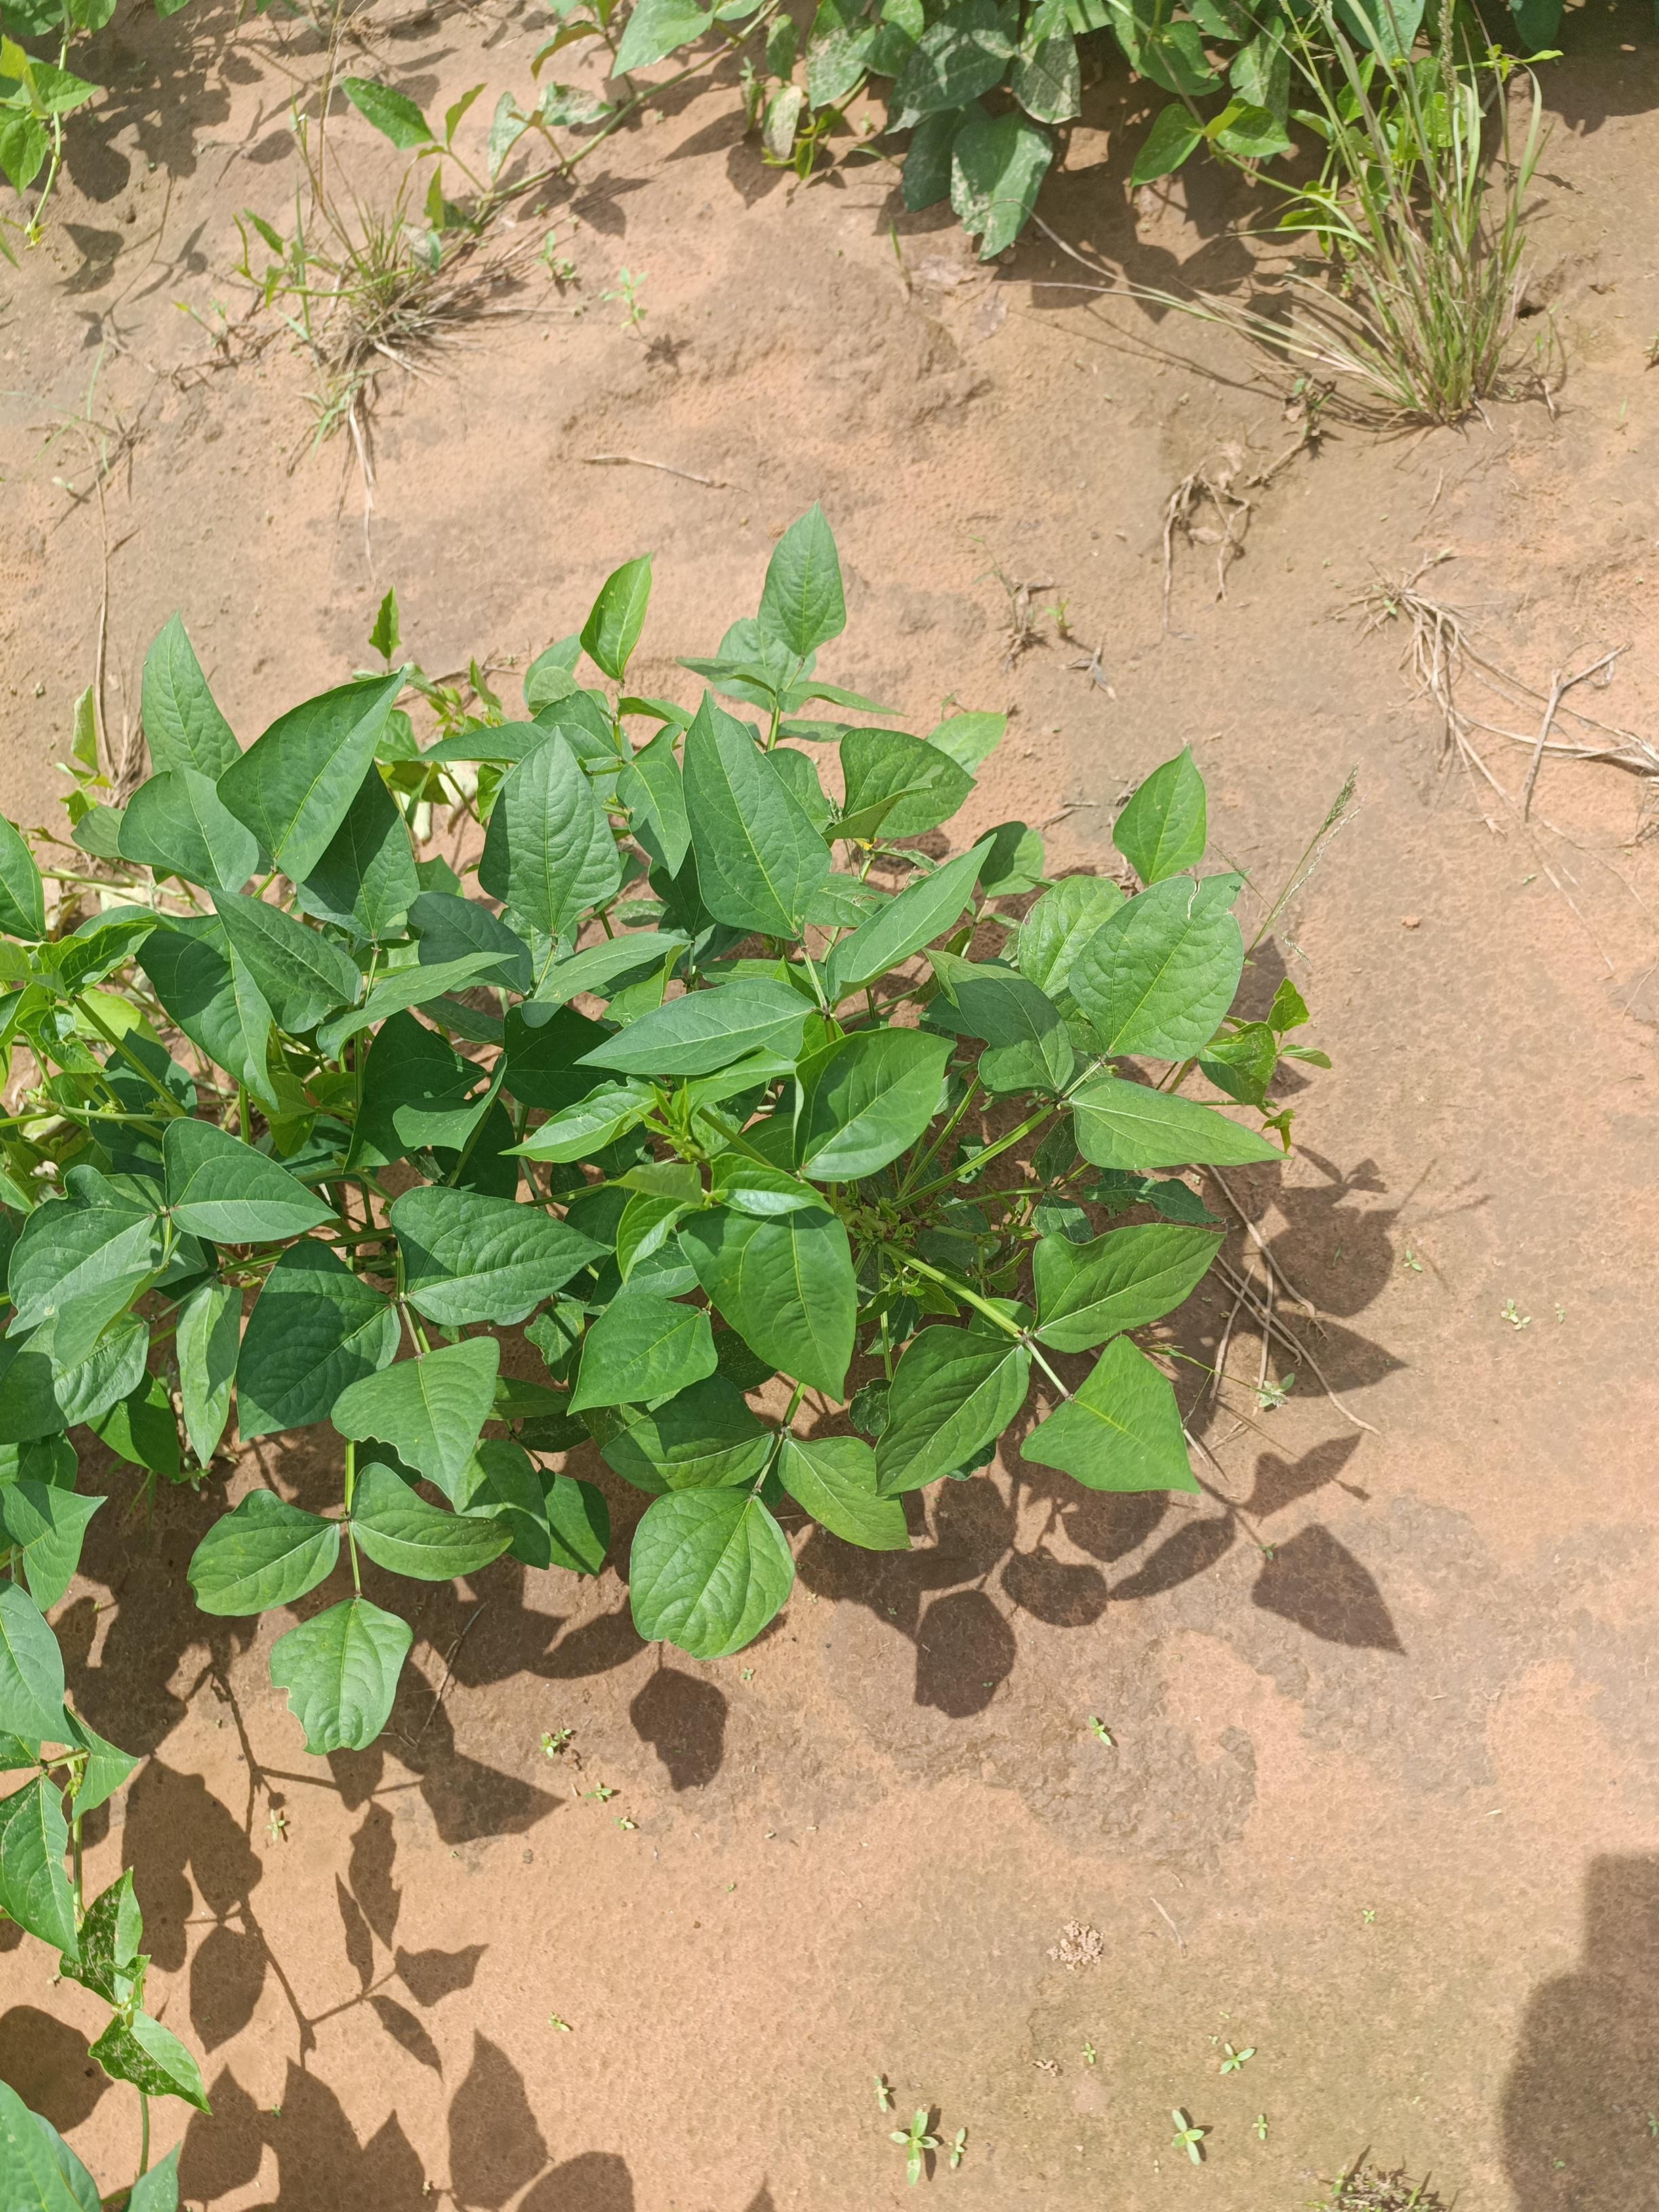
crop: cowpea
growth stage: vegetative
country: Nigeria
